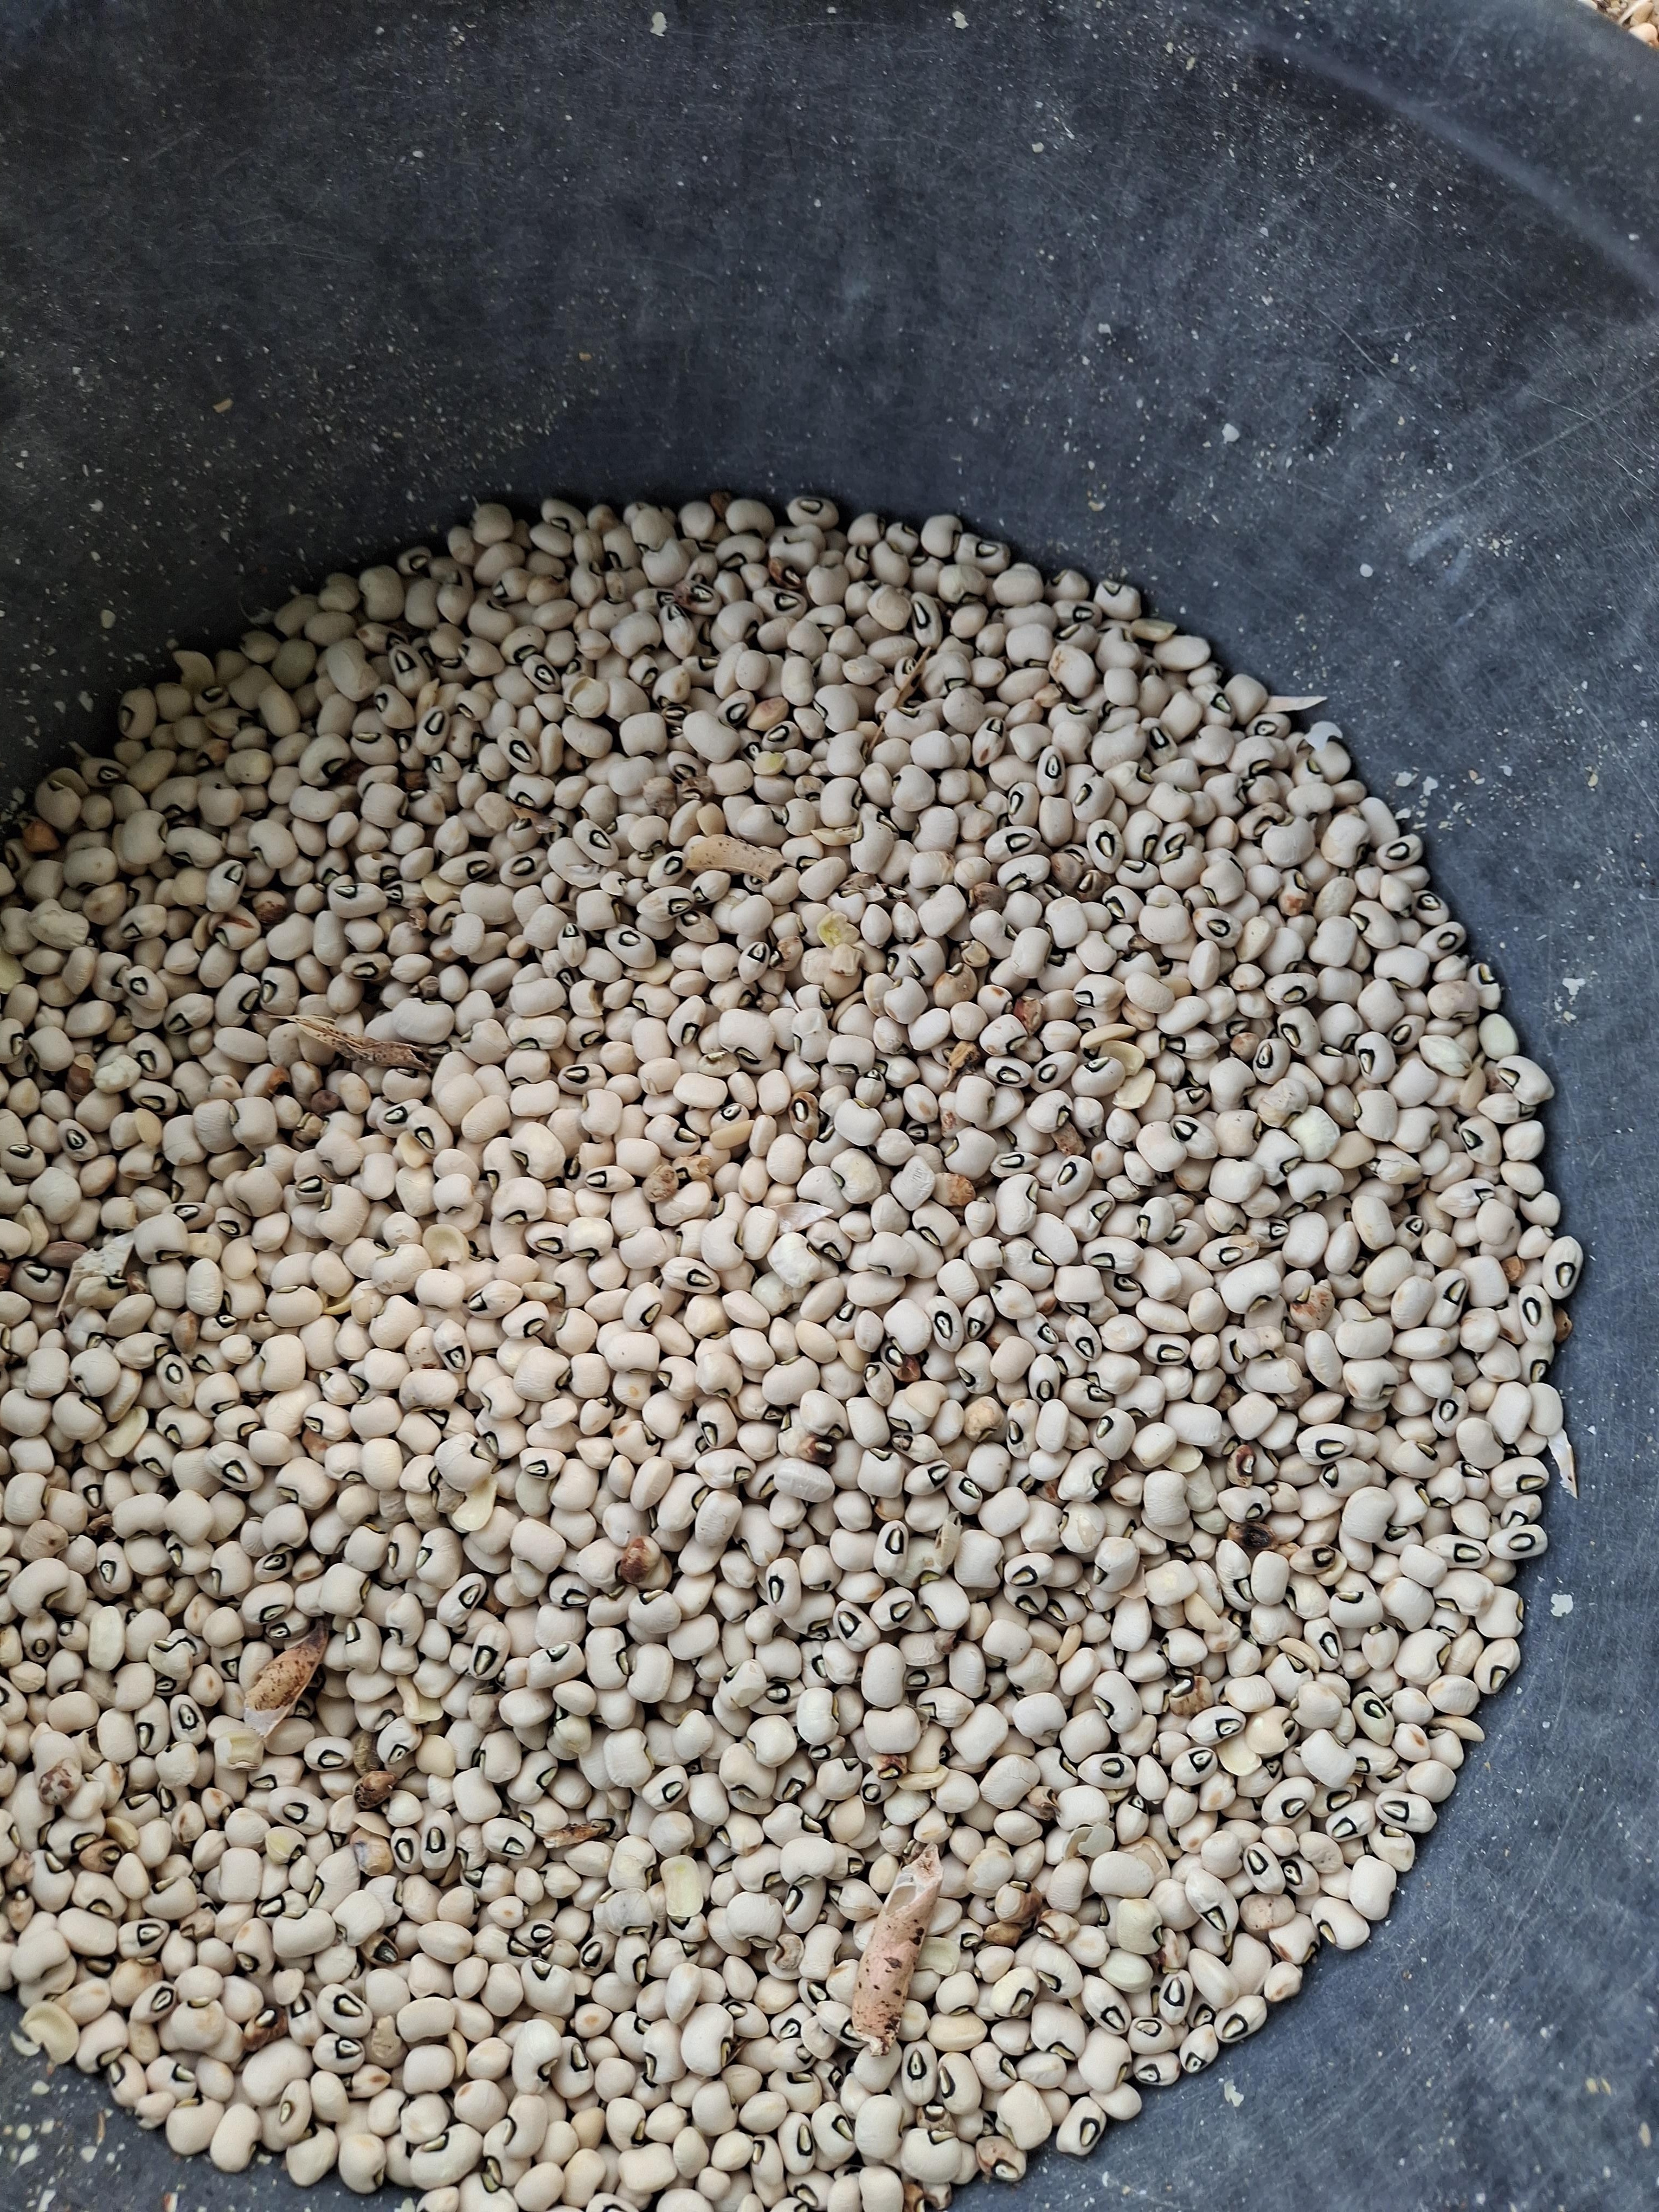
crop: cowpea
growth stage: harvest
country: Nigeria
